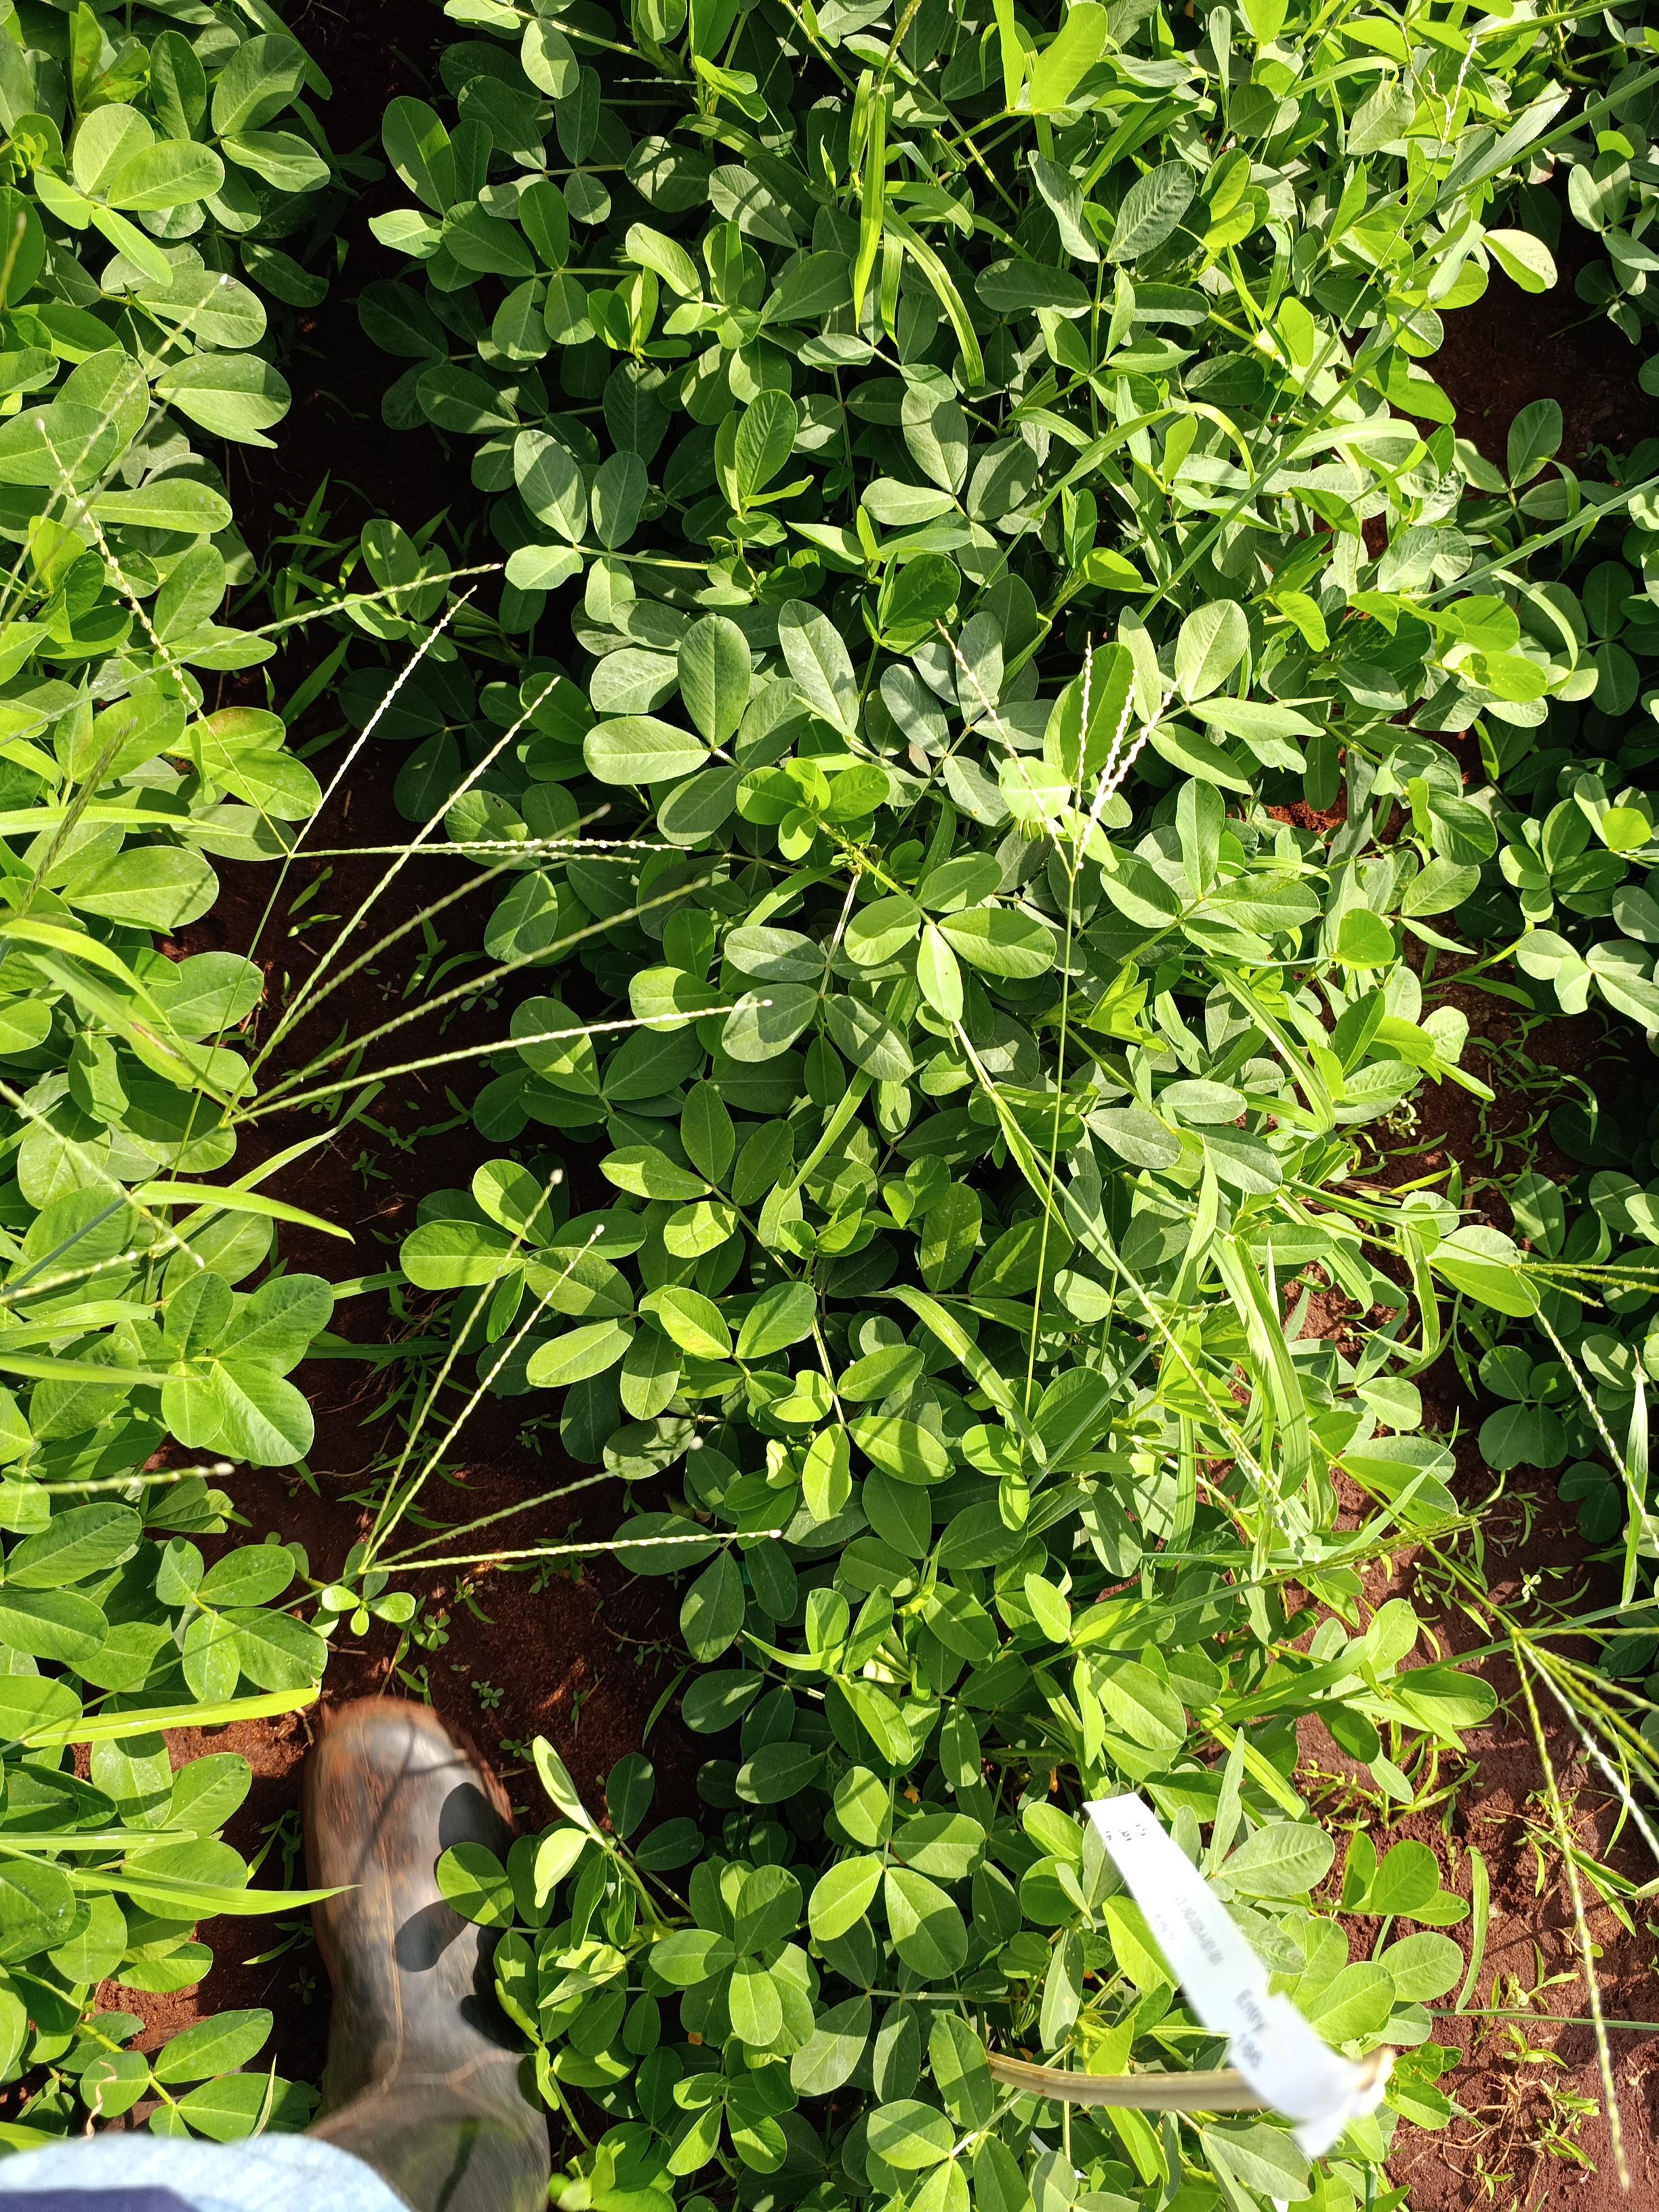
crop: groundnut
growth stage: flowering
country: Kenya
